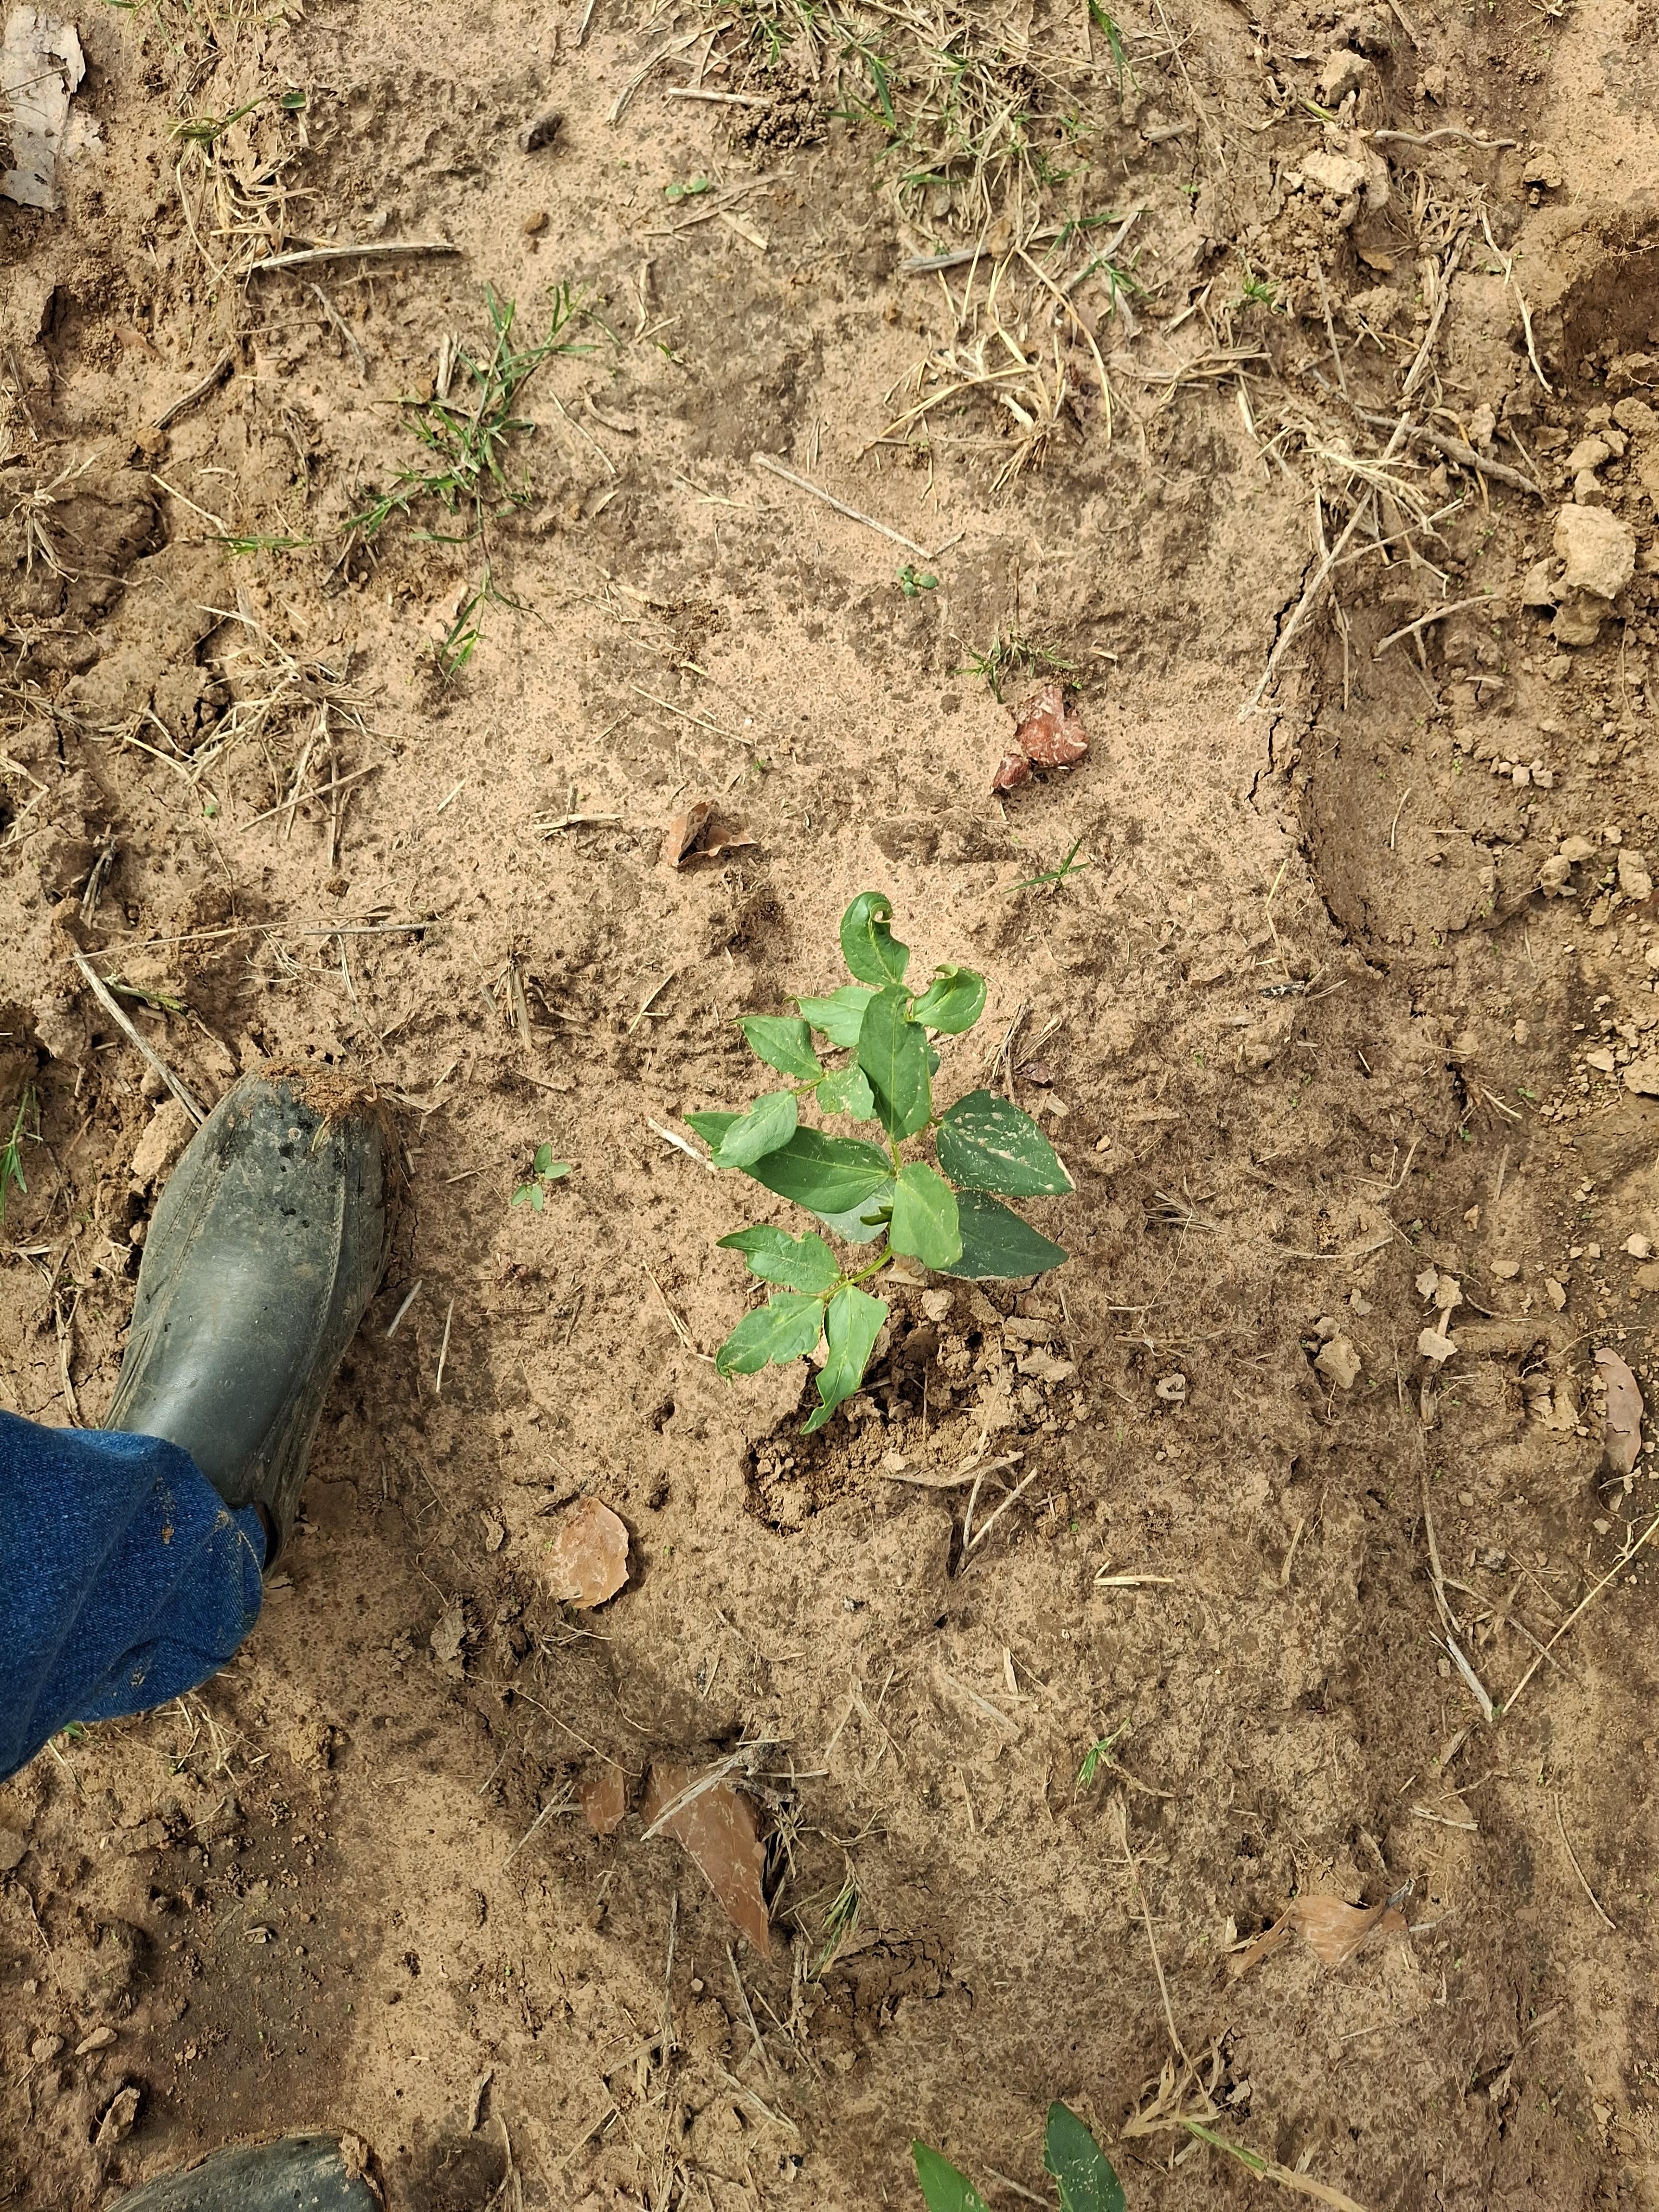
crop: cowpea
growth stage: emergence
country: Nigeria
